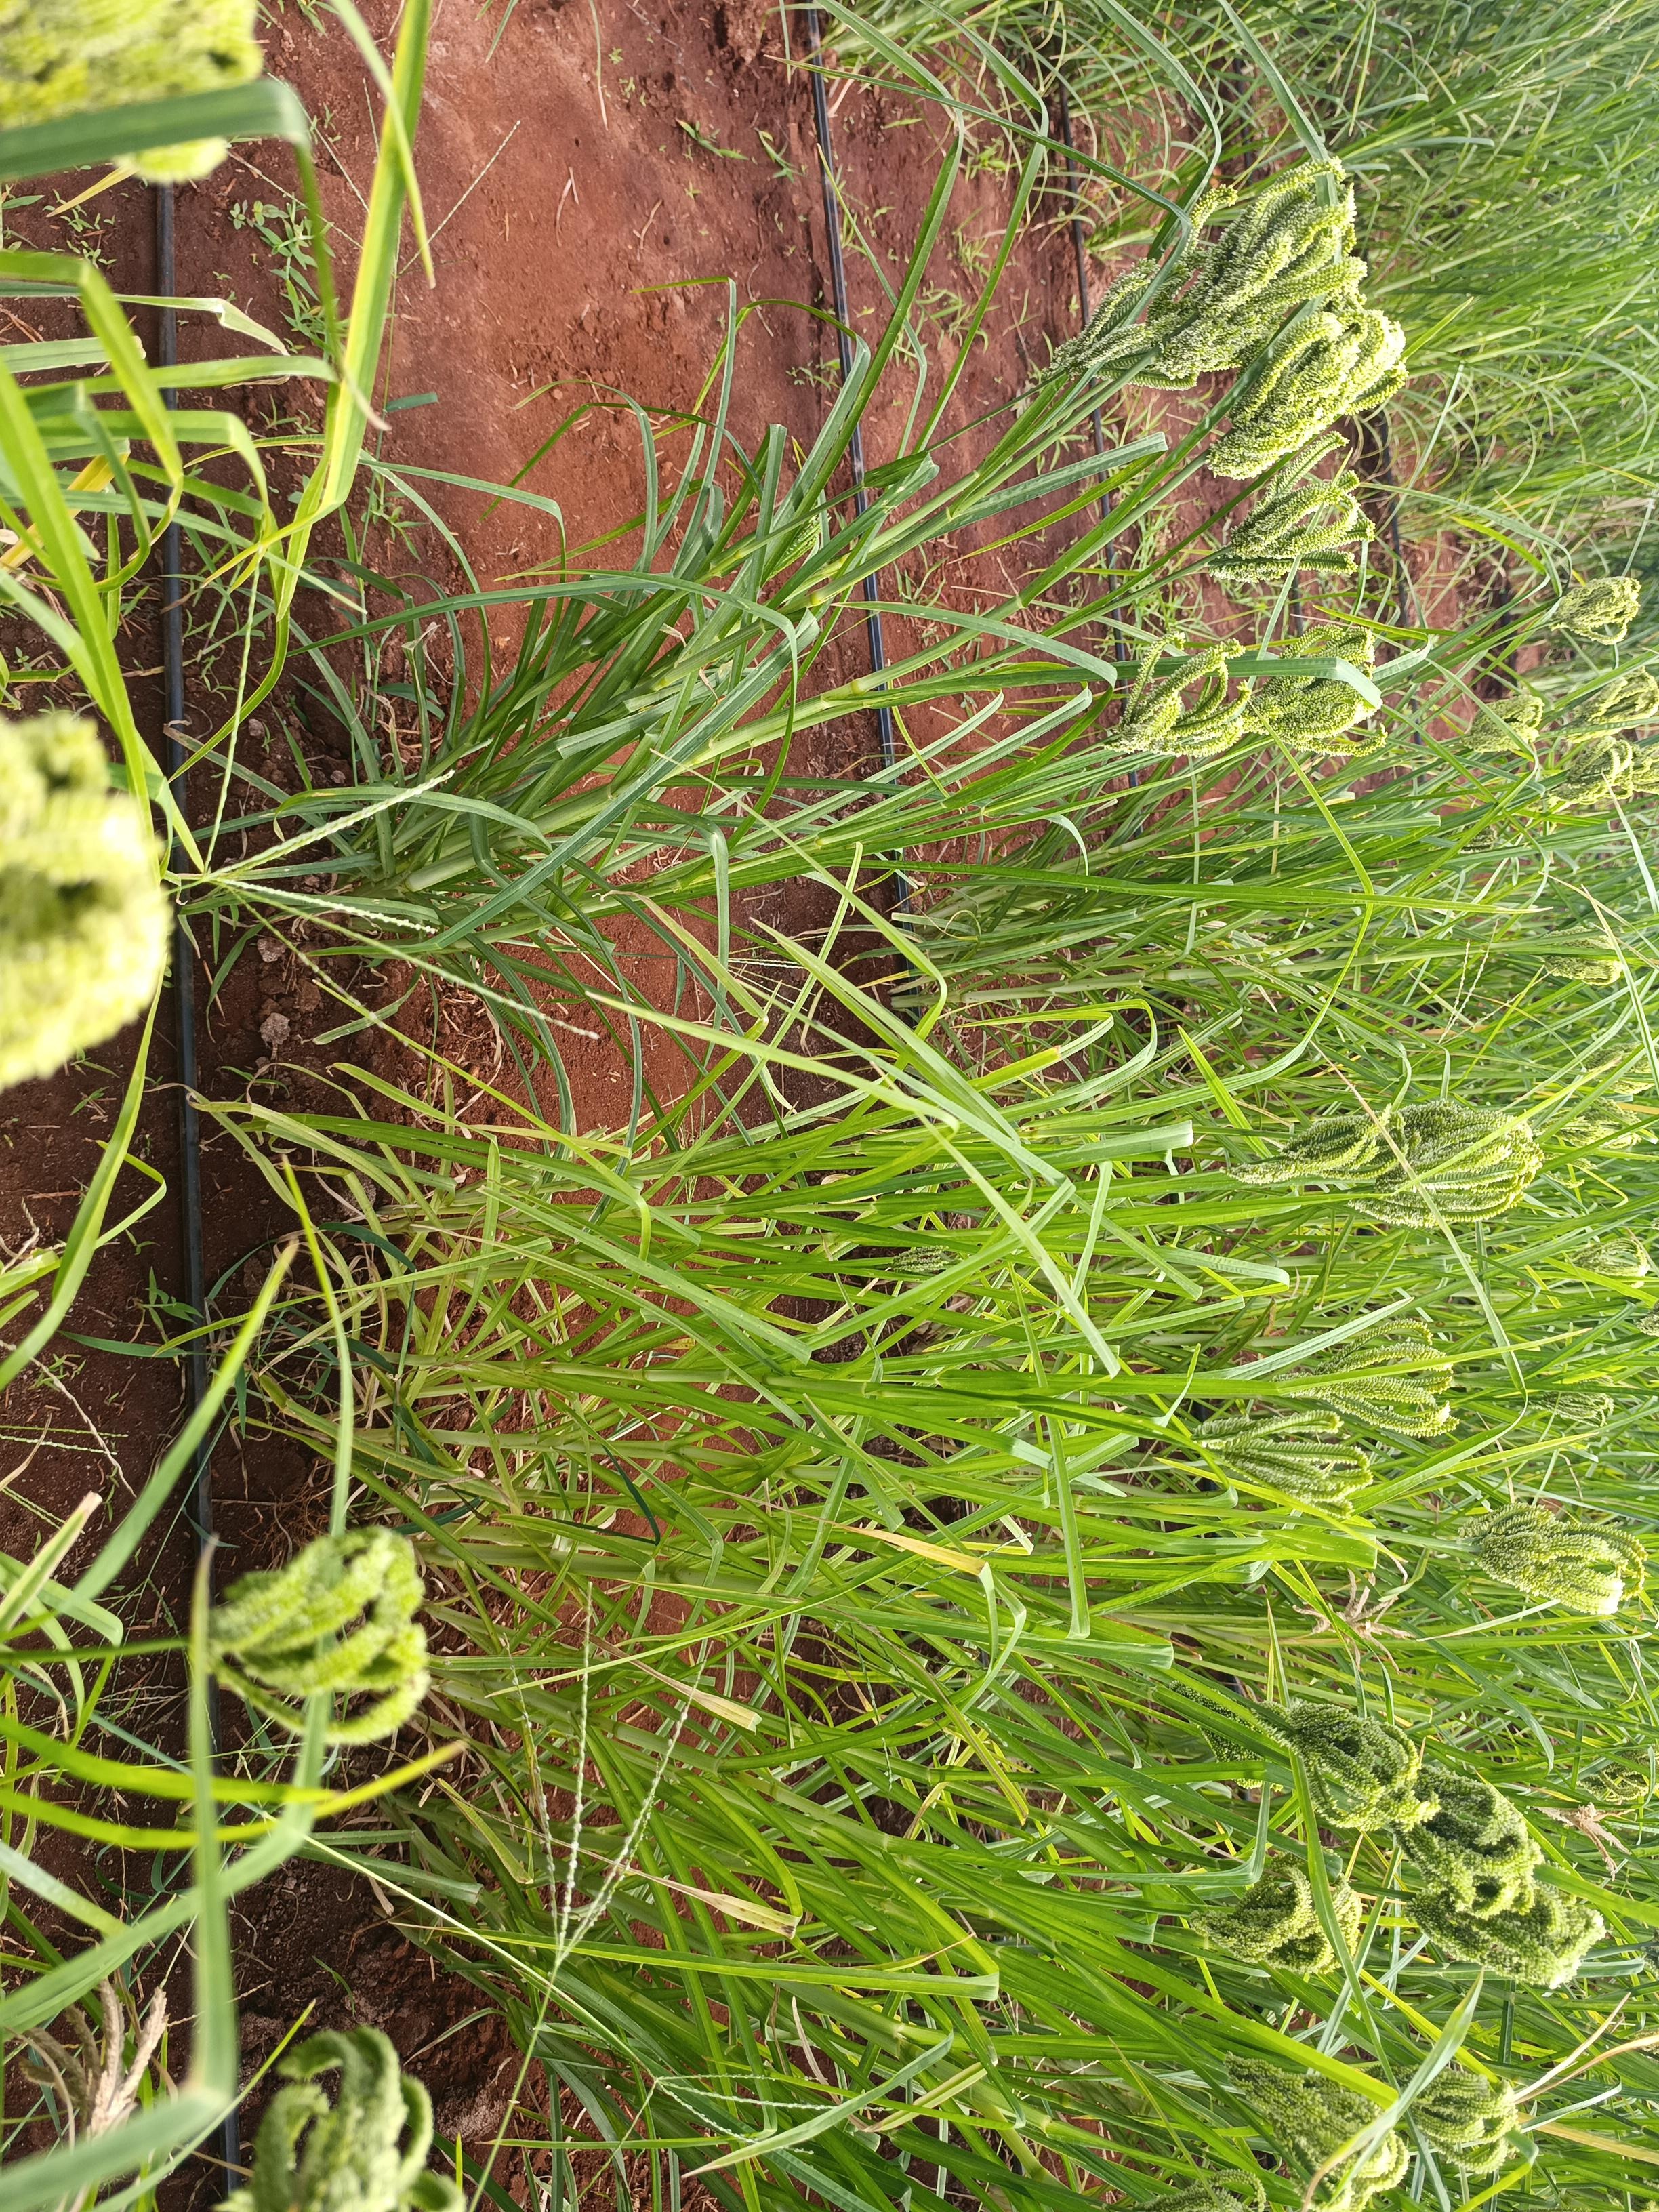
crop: finger millet
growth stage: filling grain
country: Kenya
